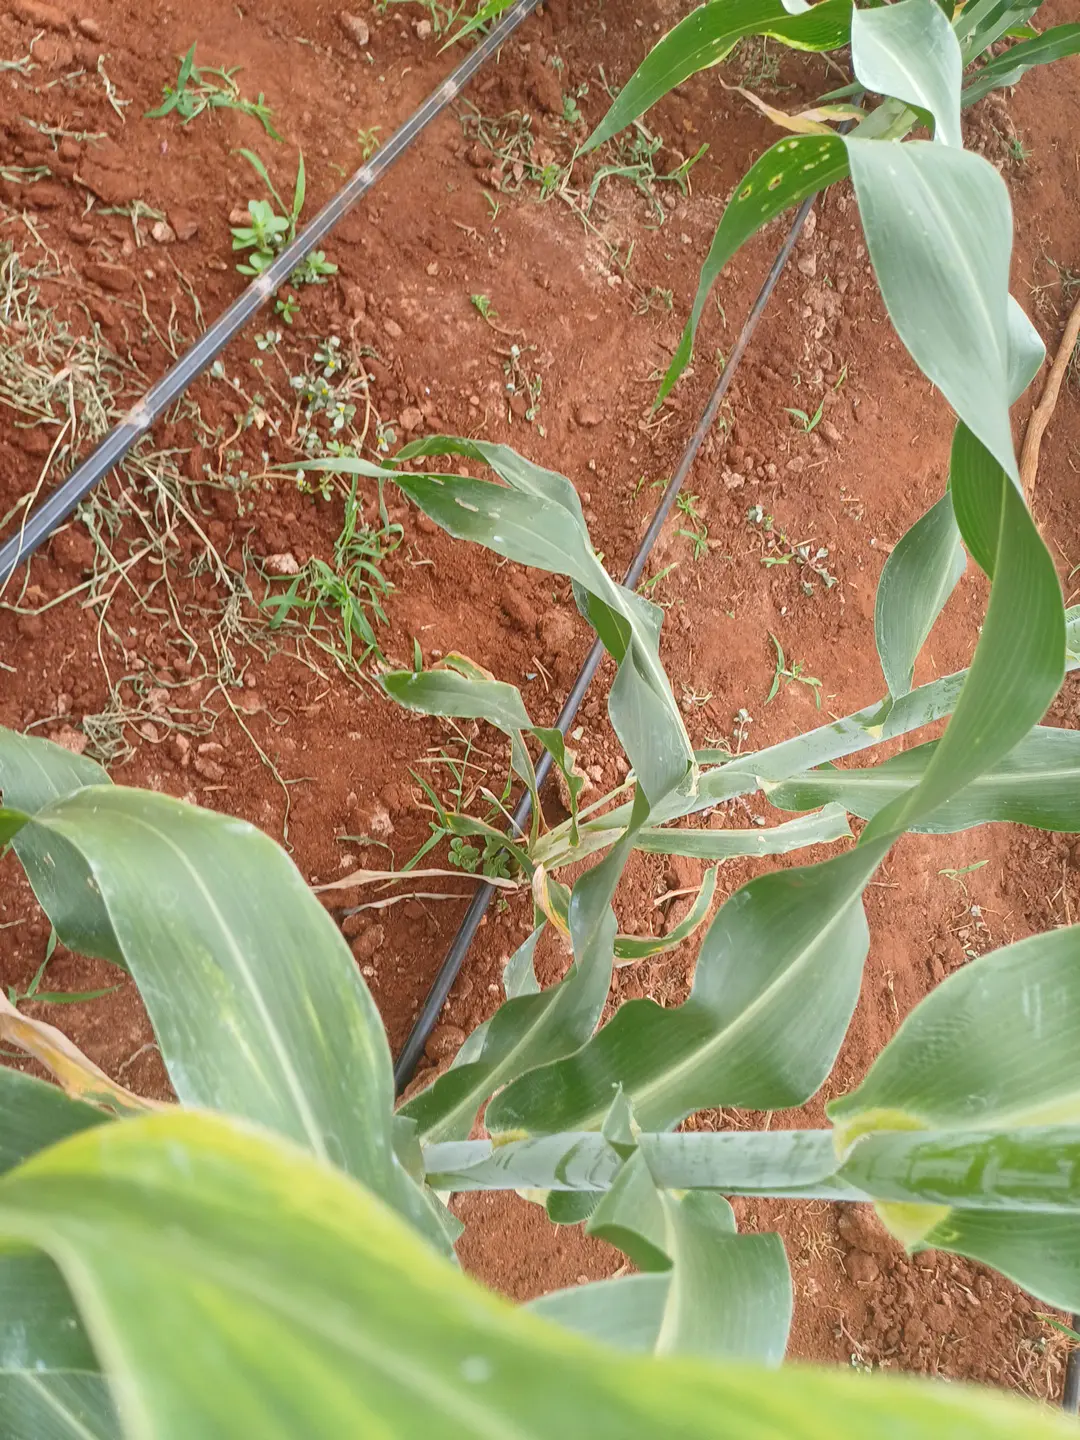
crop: sorghum
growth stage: heading tuber
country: Kenya
